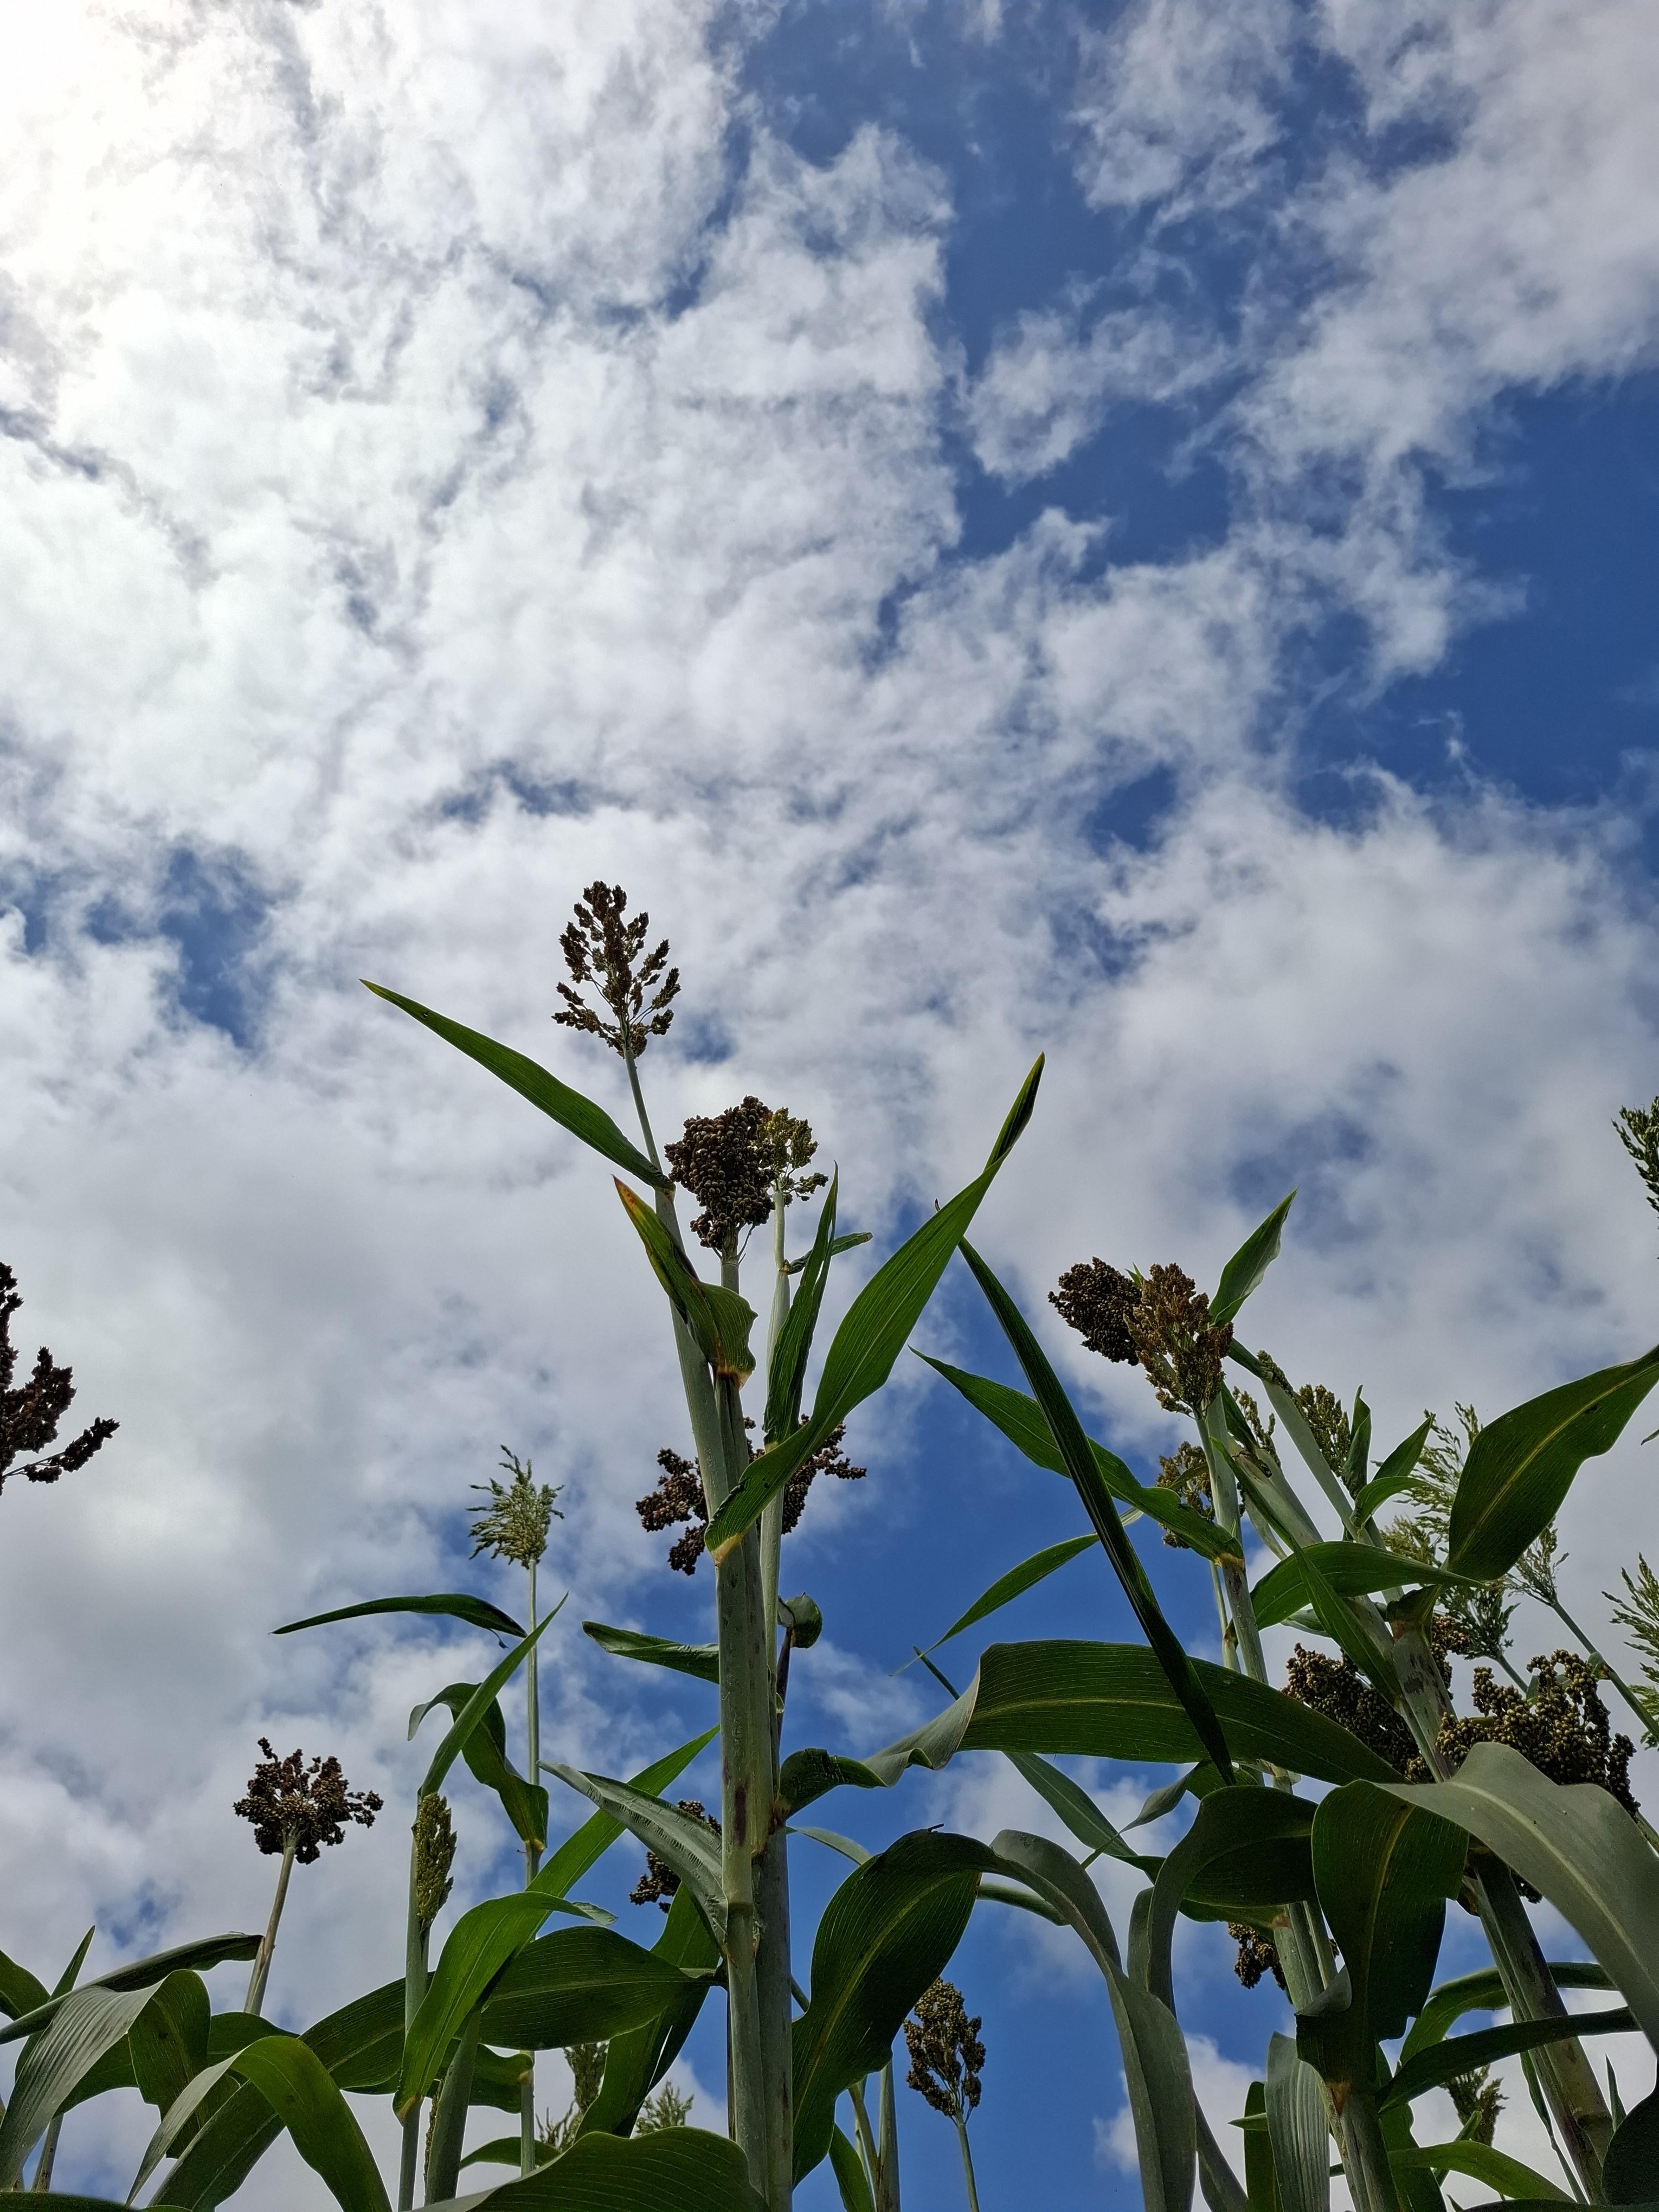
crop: sorghum
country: Tanzania
